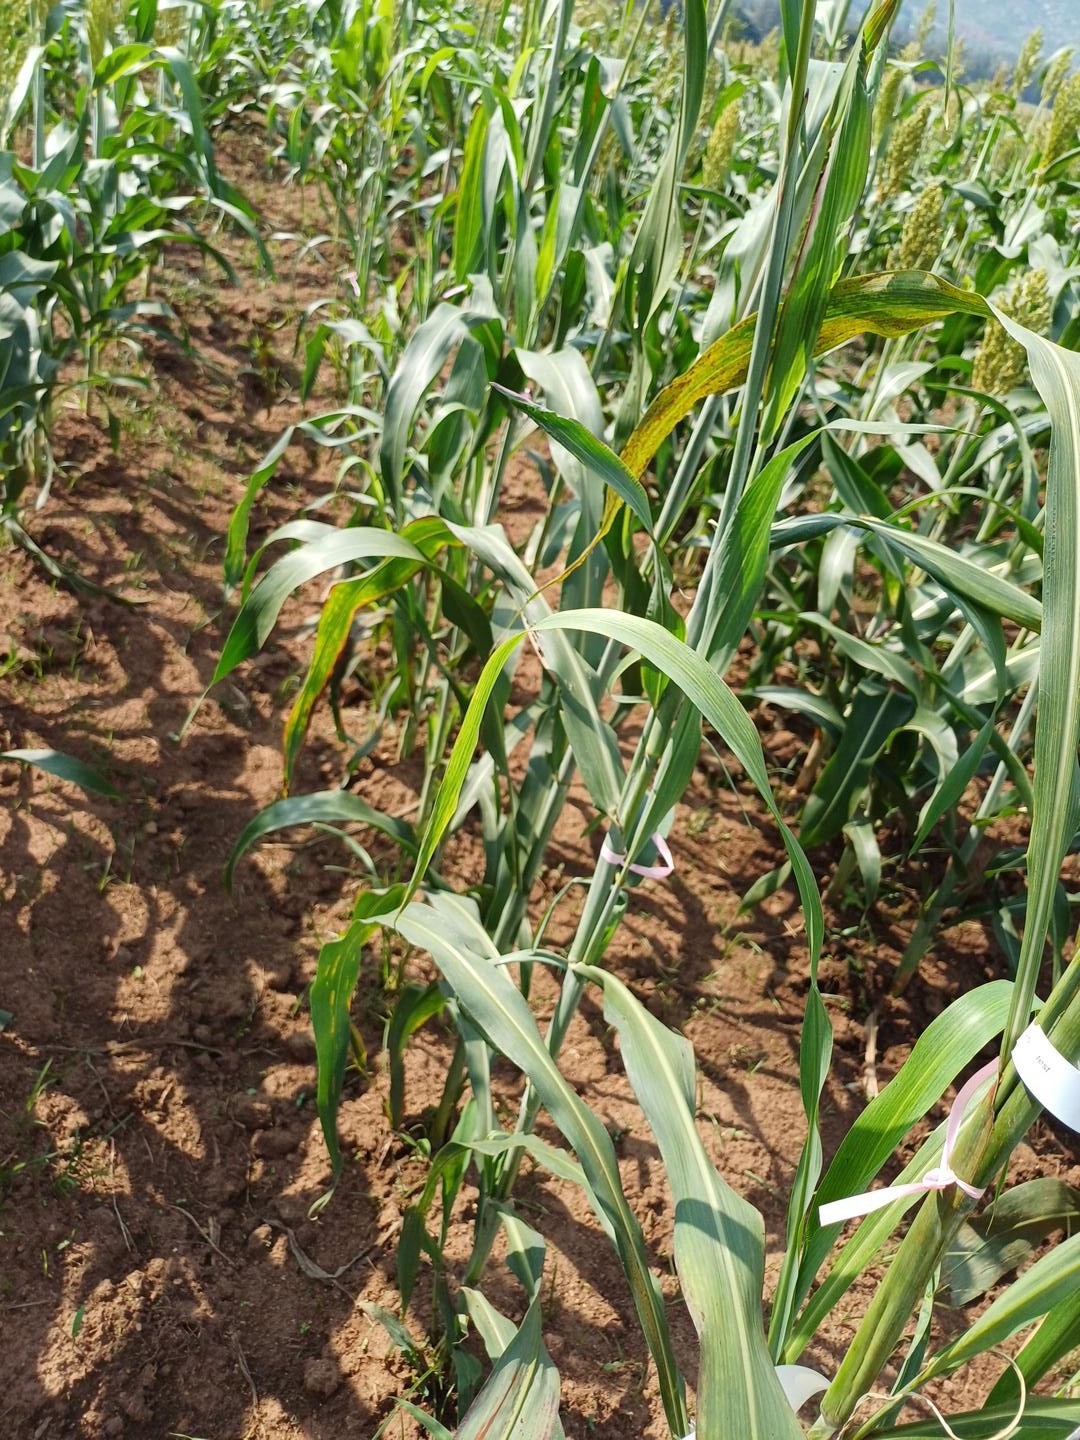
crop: sorghum
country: Kenya
